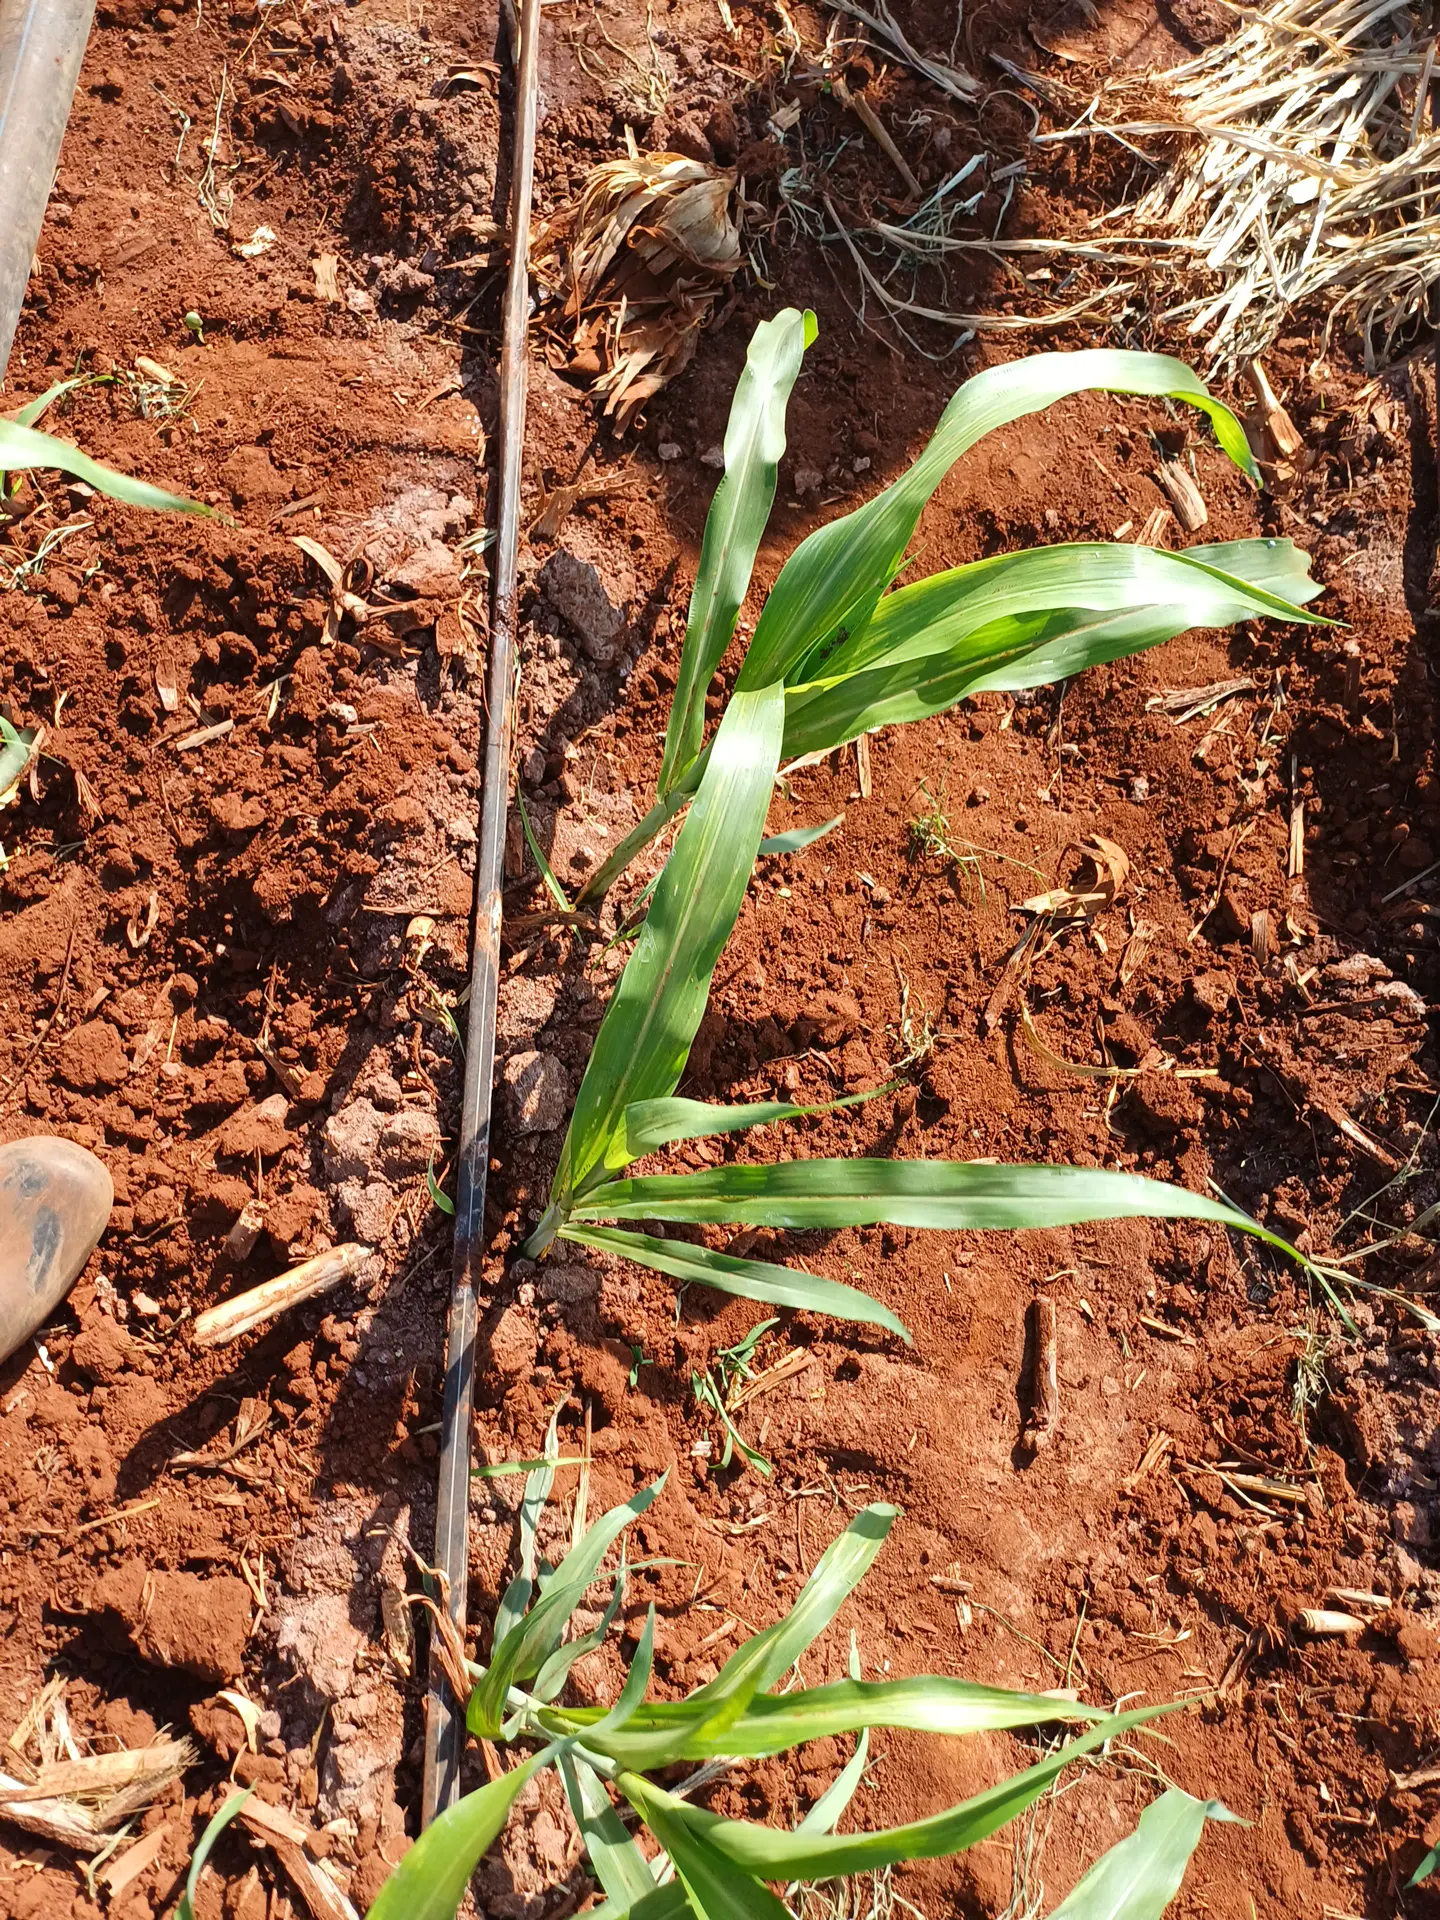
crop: sorghum
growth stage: vegetative
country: Kenya
